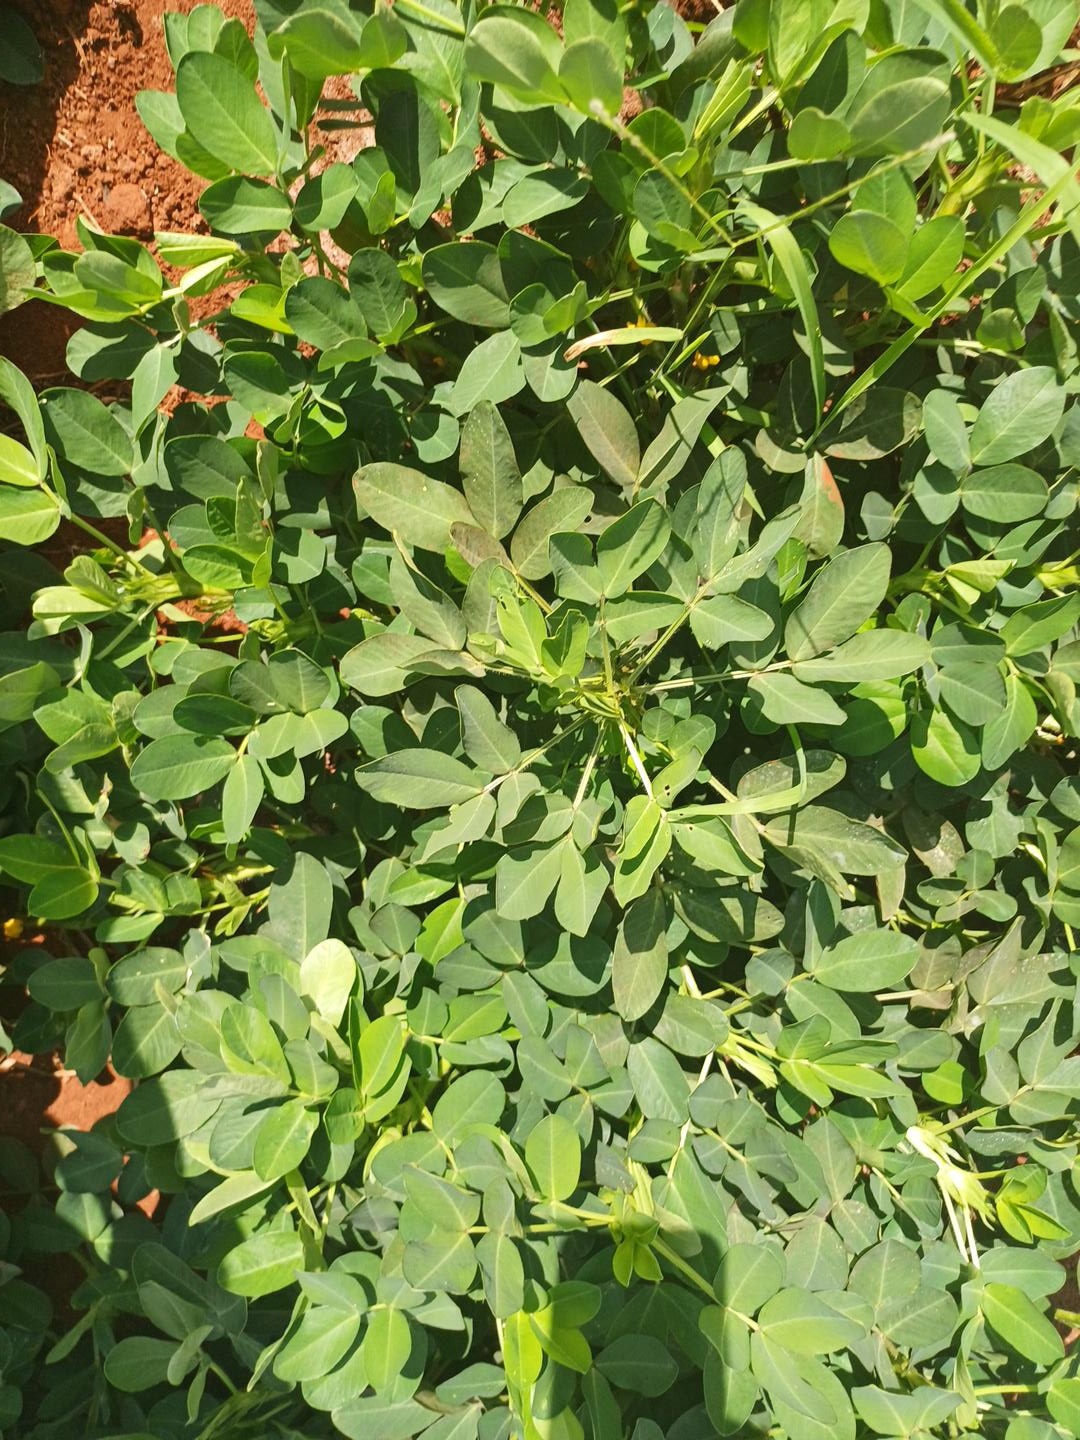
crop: groundnut
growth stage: pegging
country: Kenya
